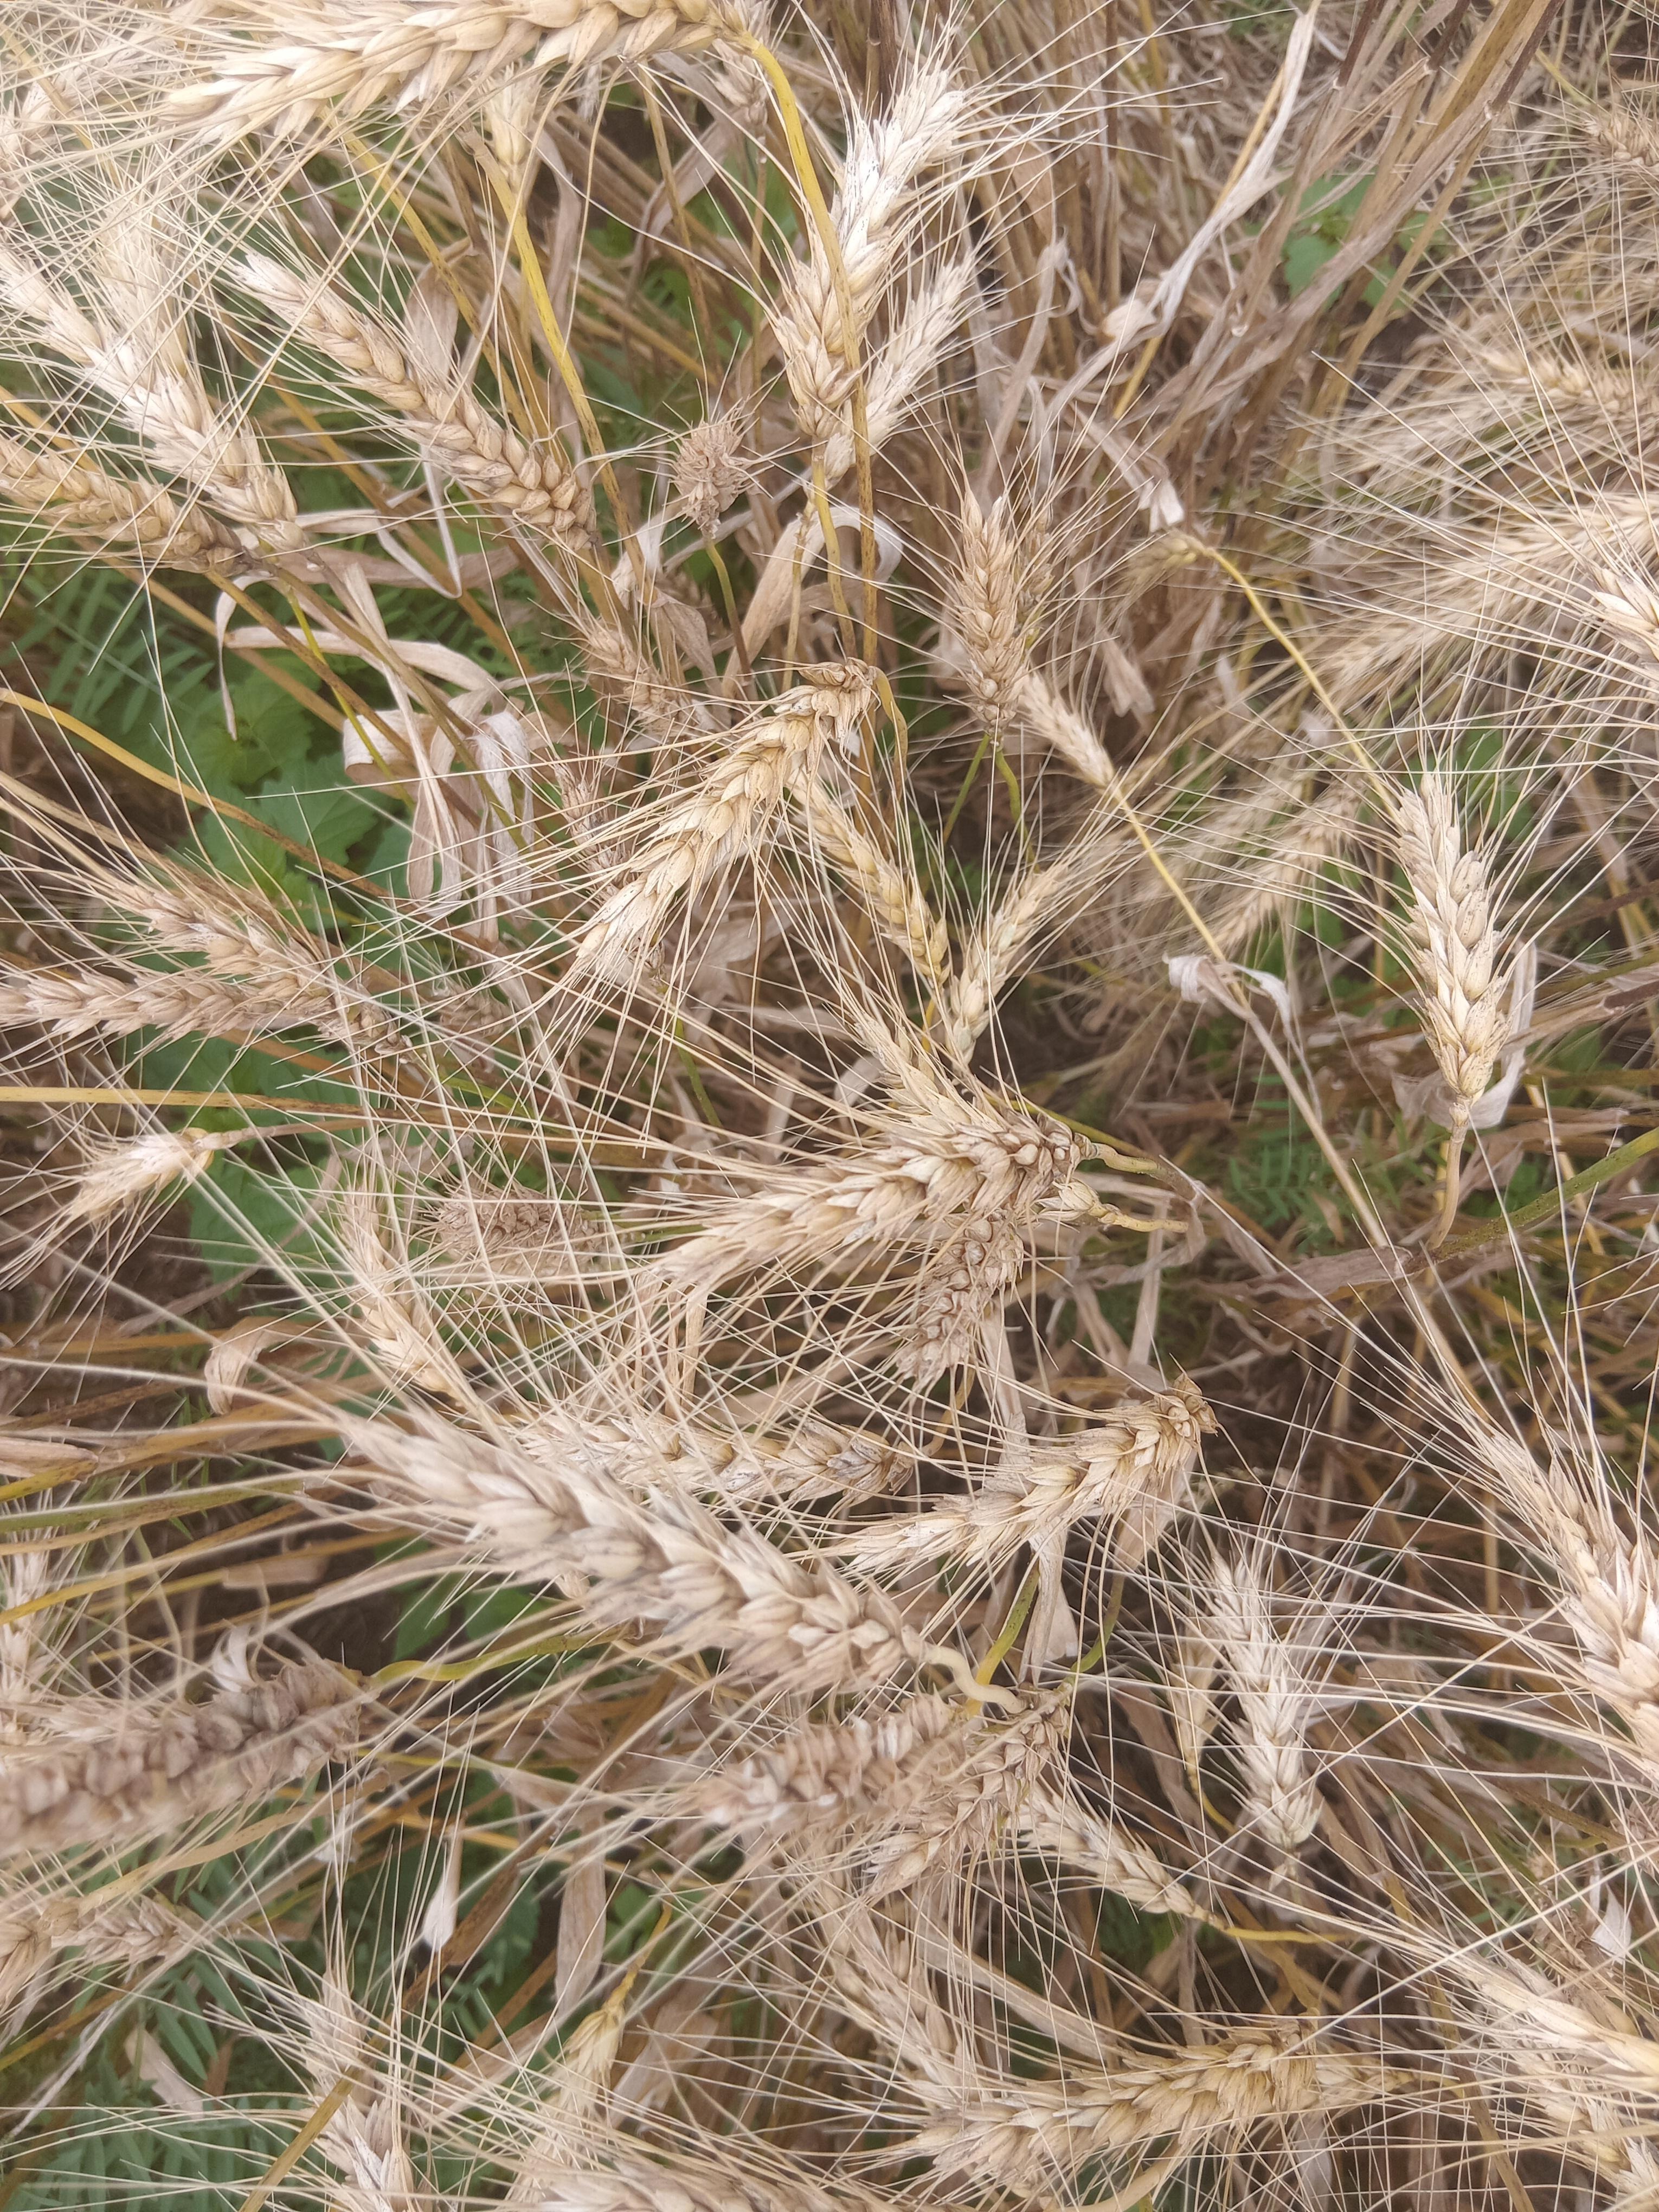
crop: wheat
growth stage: maturity
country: Kenya
